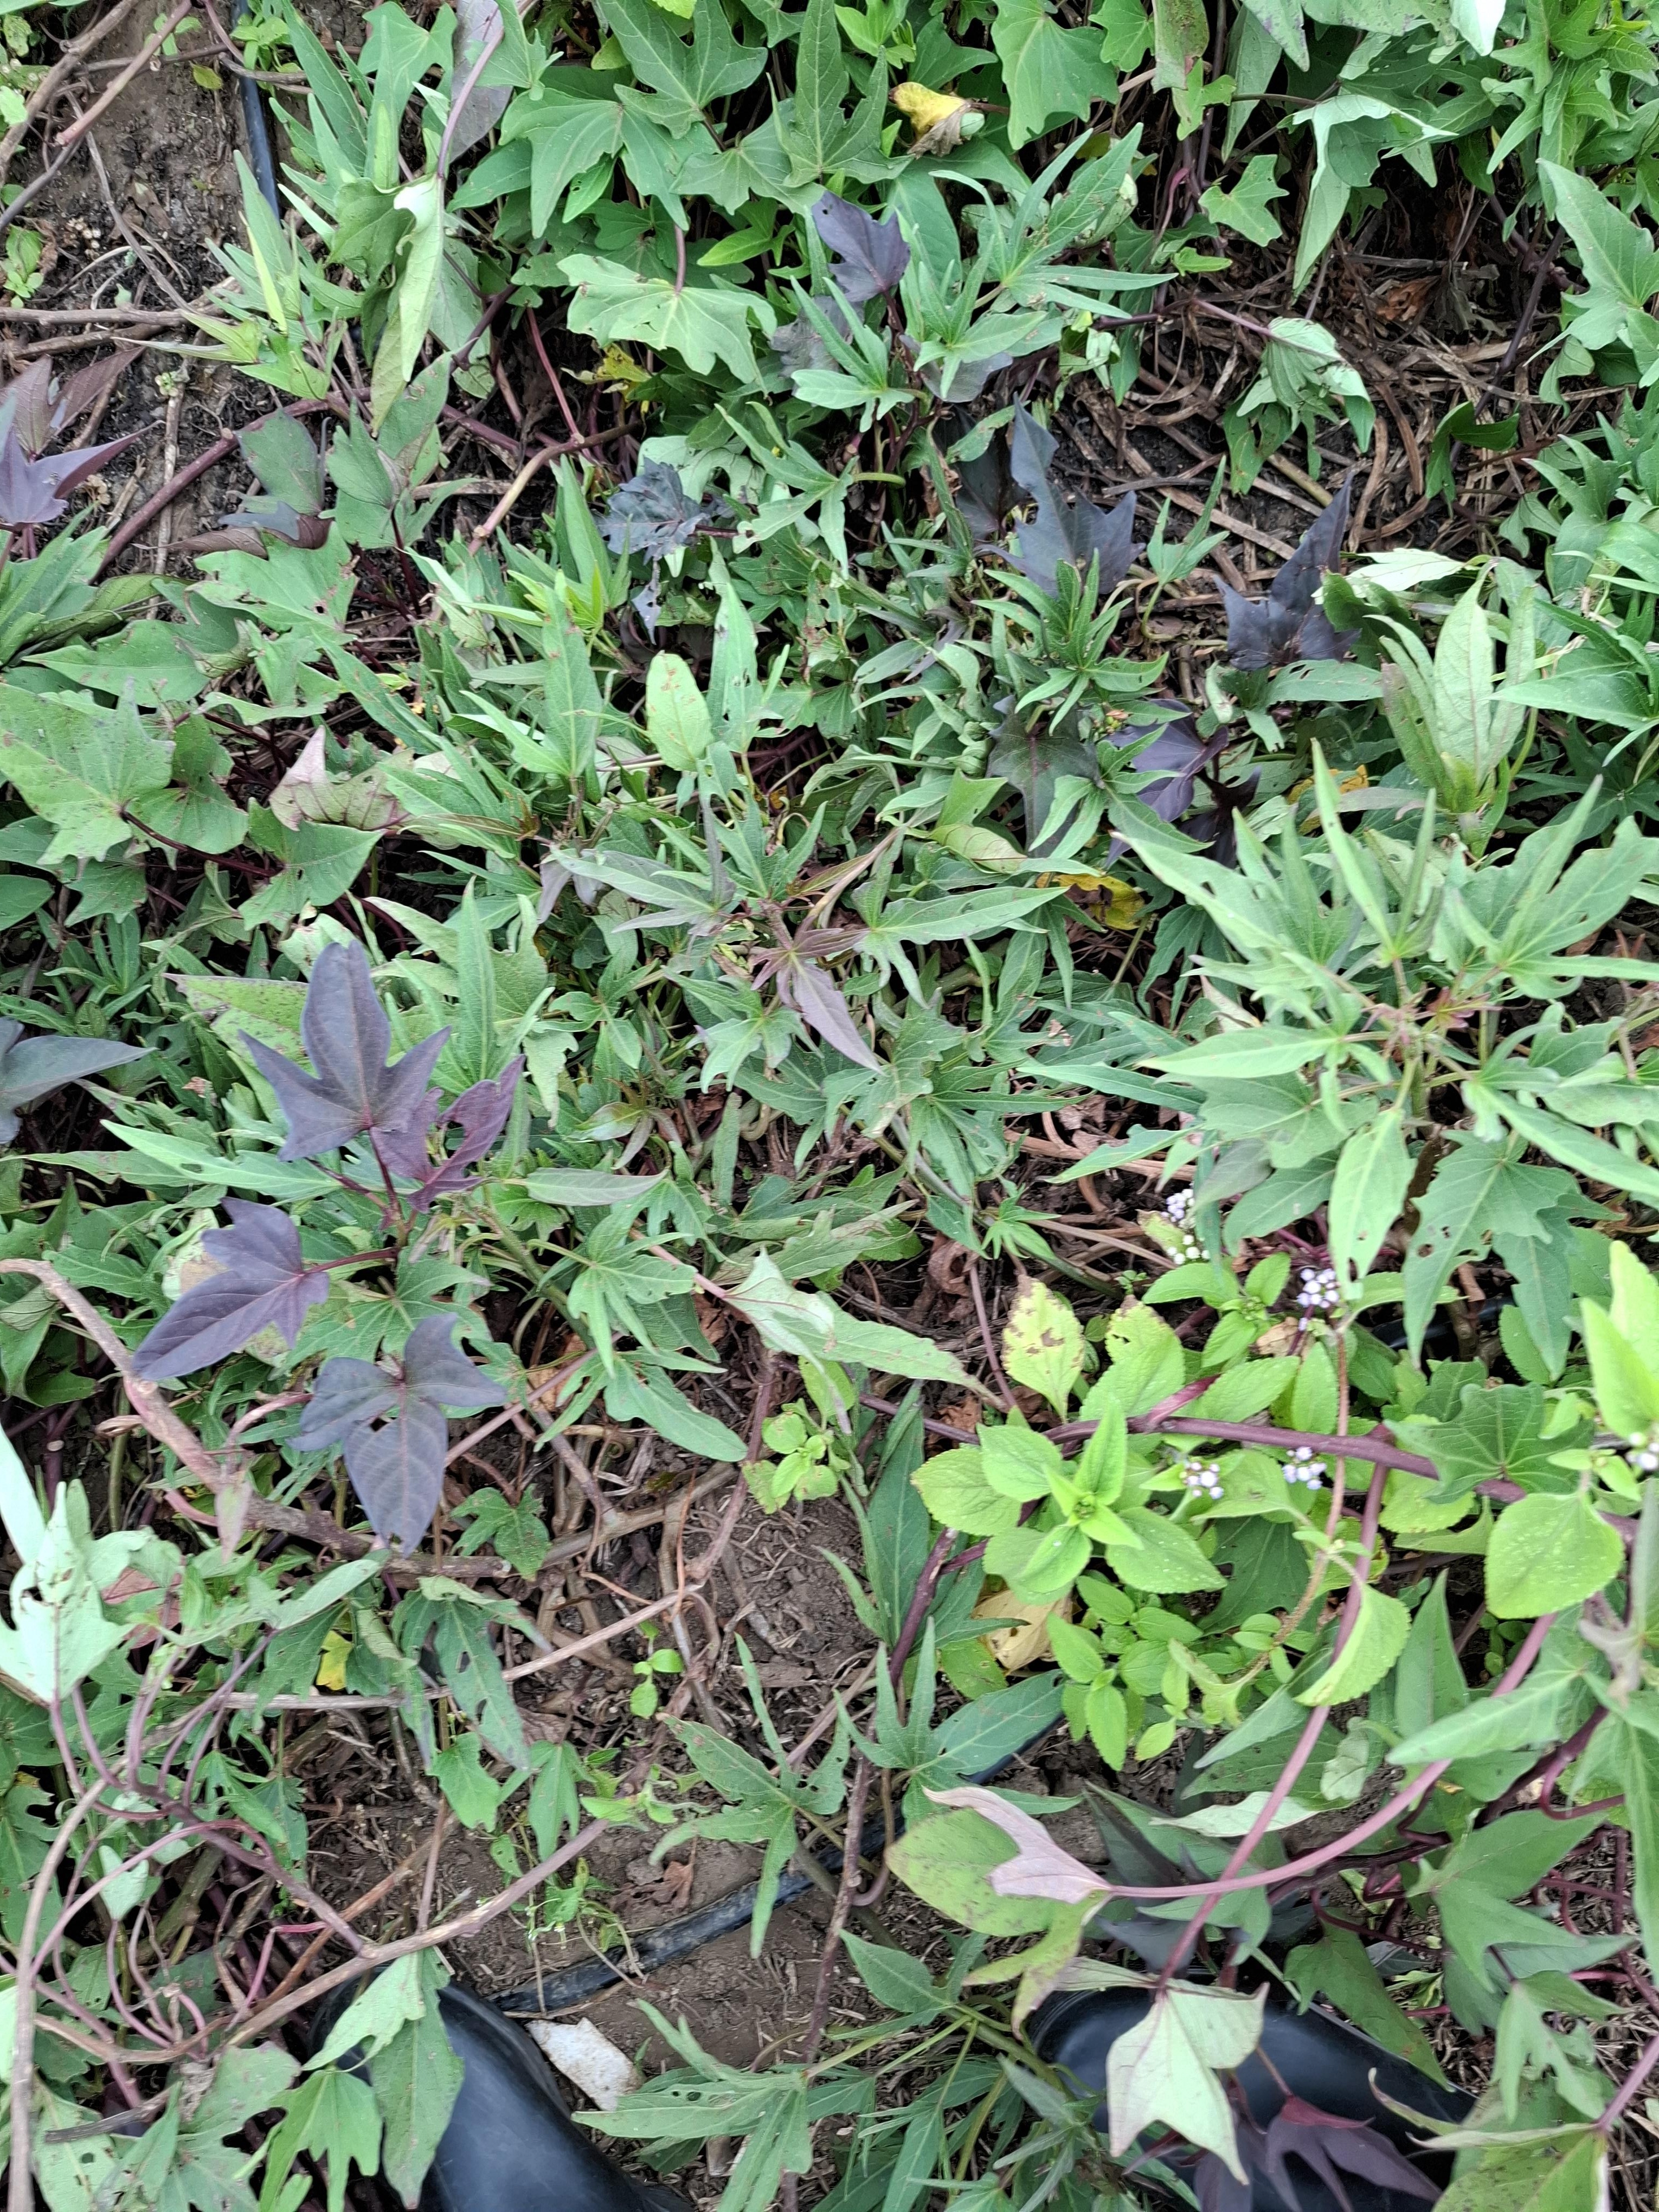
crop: sweet potato
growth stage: flowering
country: Tanzania
